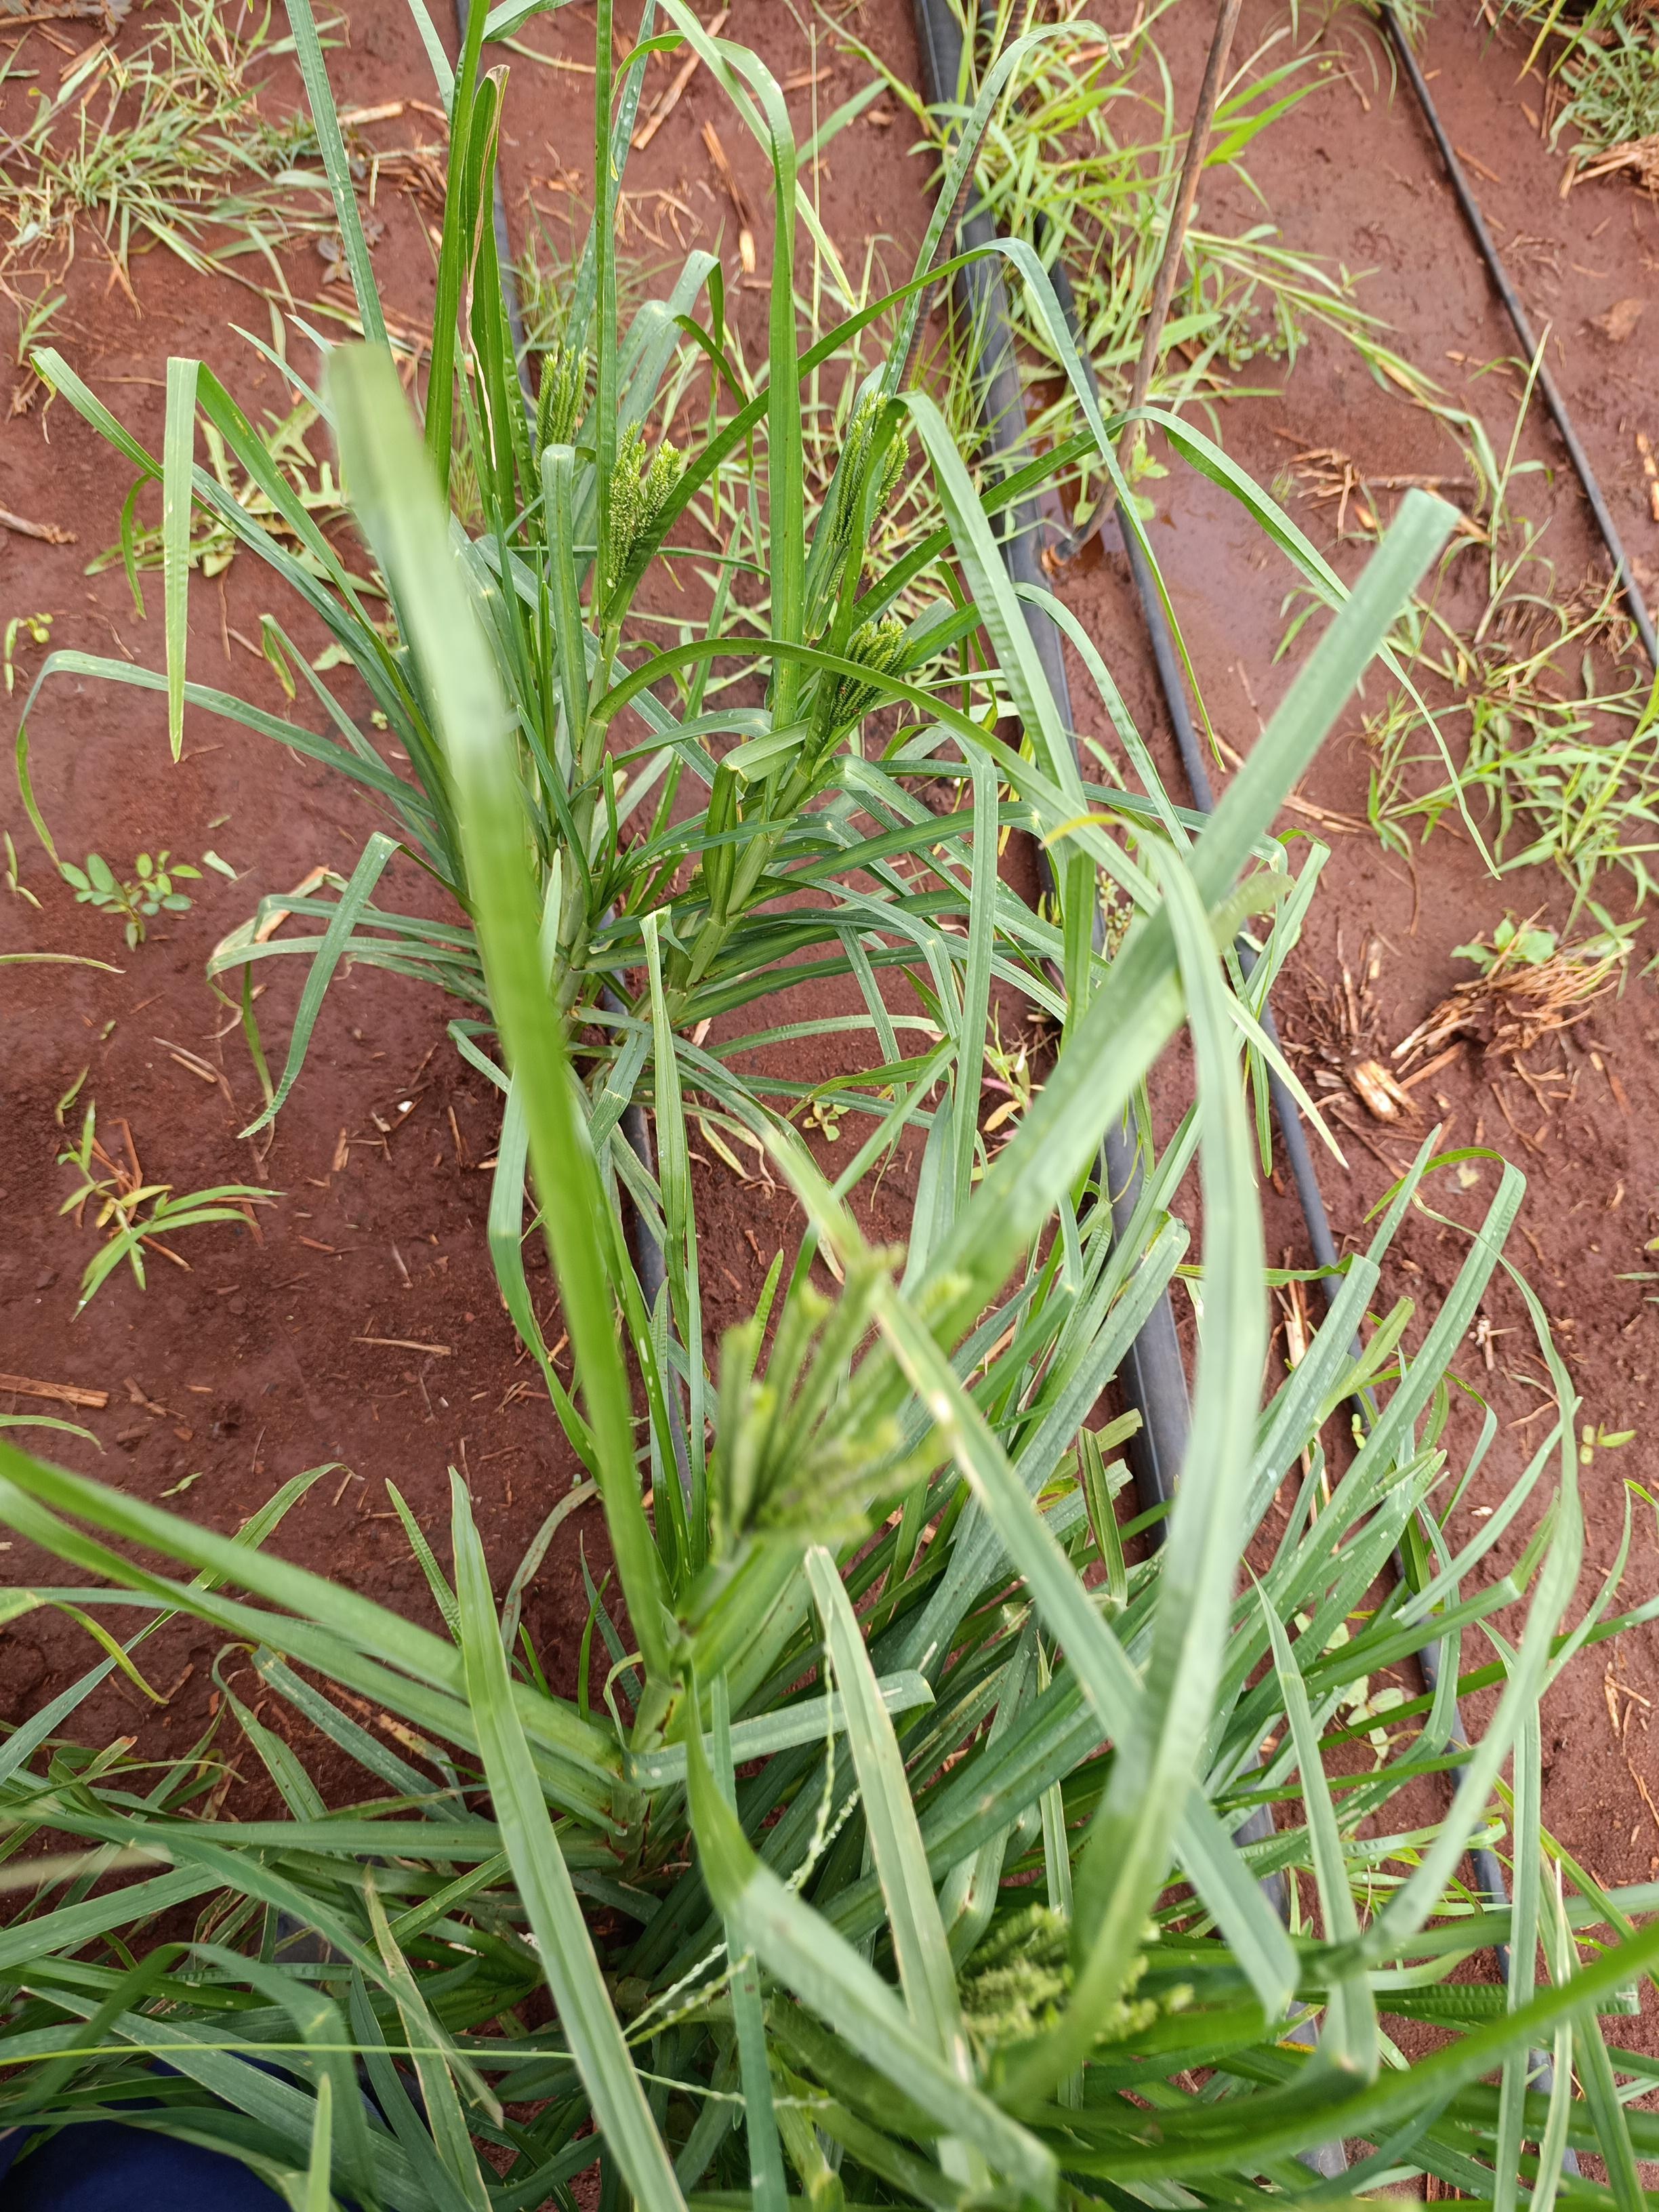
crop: finger millet
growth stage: flowering
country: Kenya
